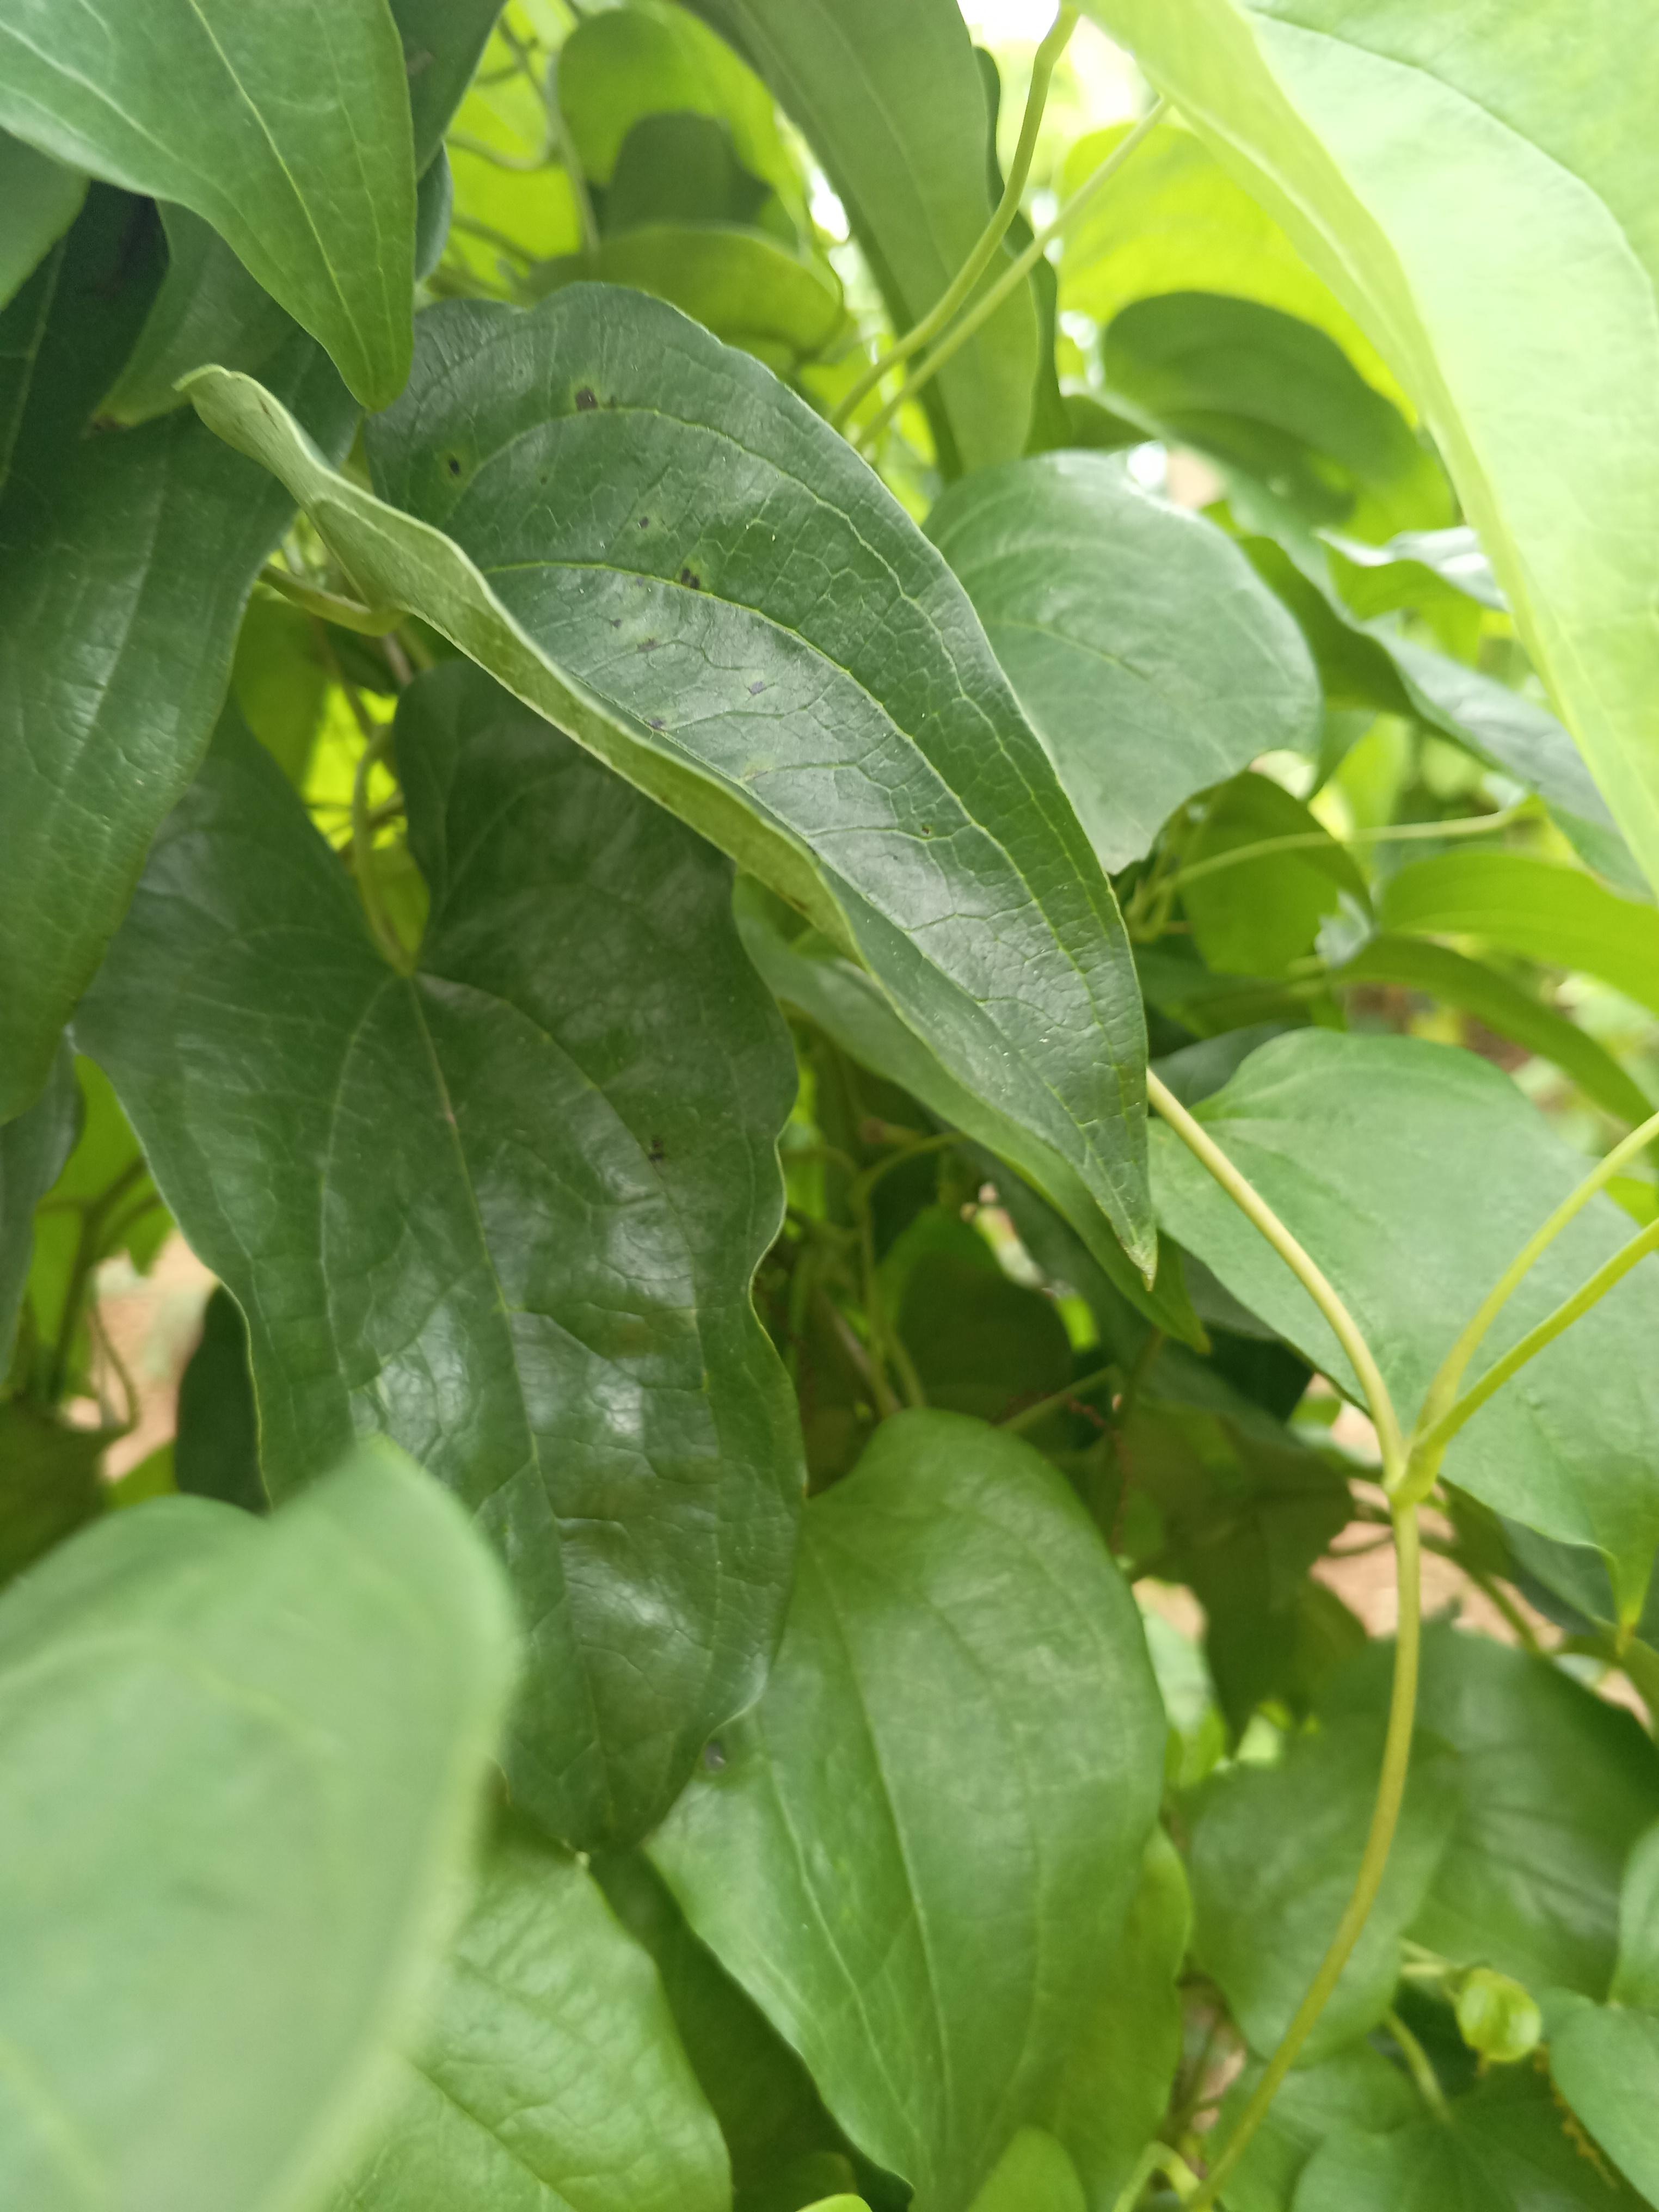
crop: yam
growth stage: vegetative
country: Nigeria
